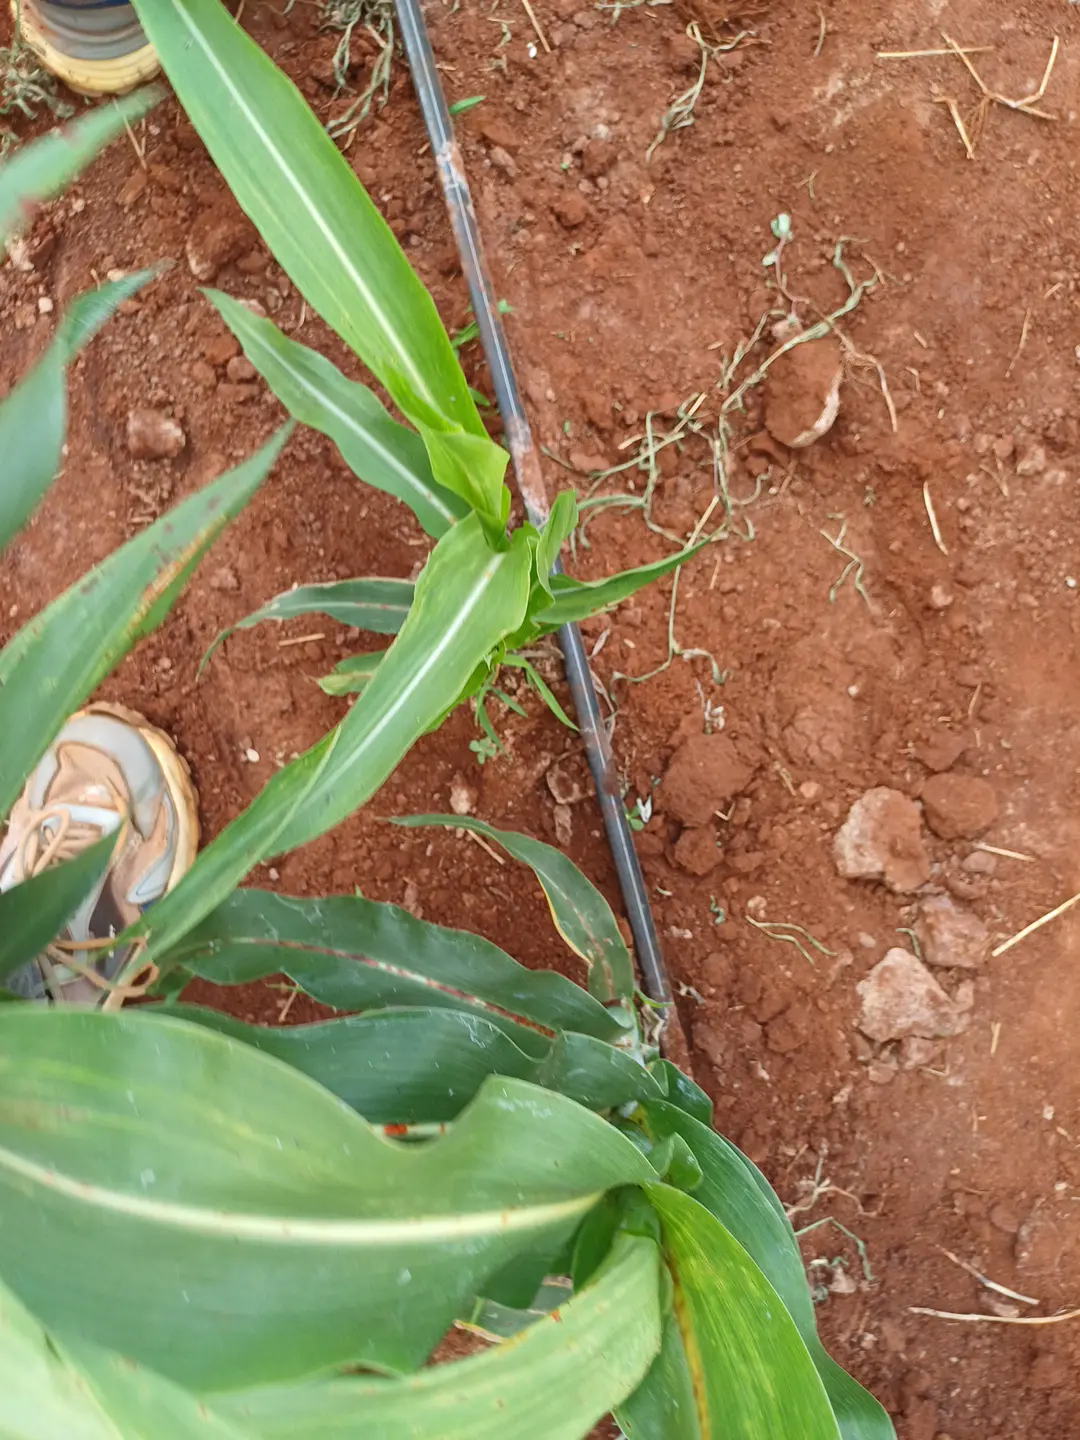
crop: sorghum
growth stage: vegetative
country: Kenya
